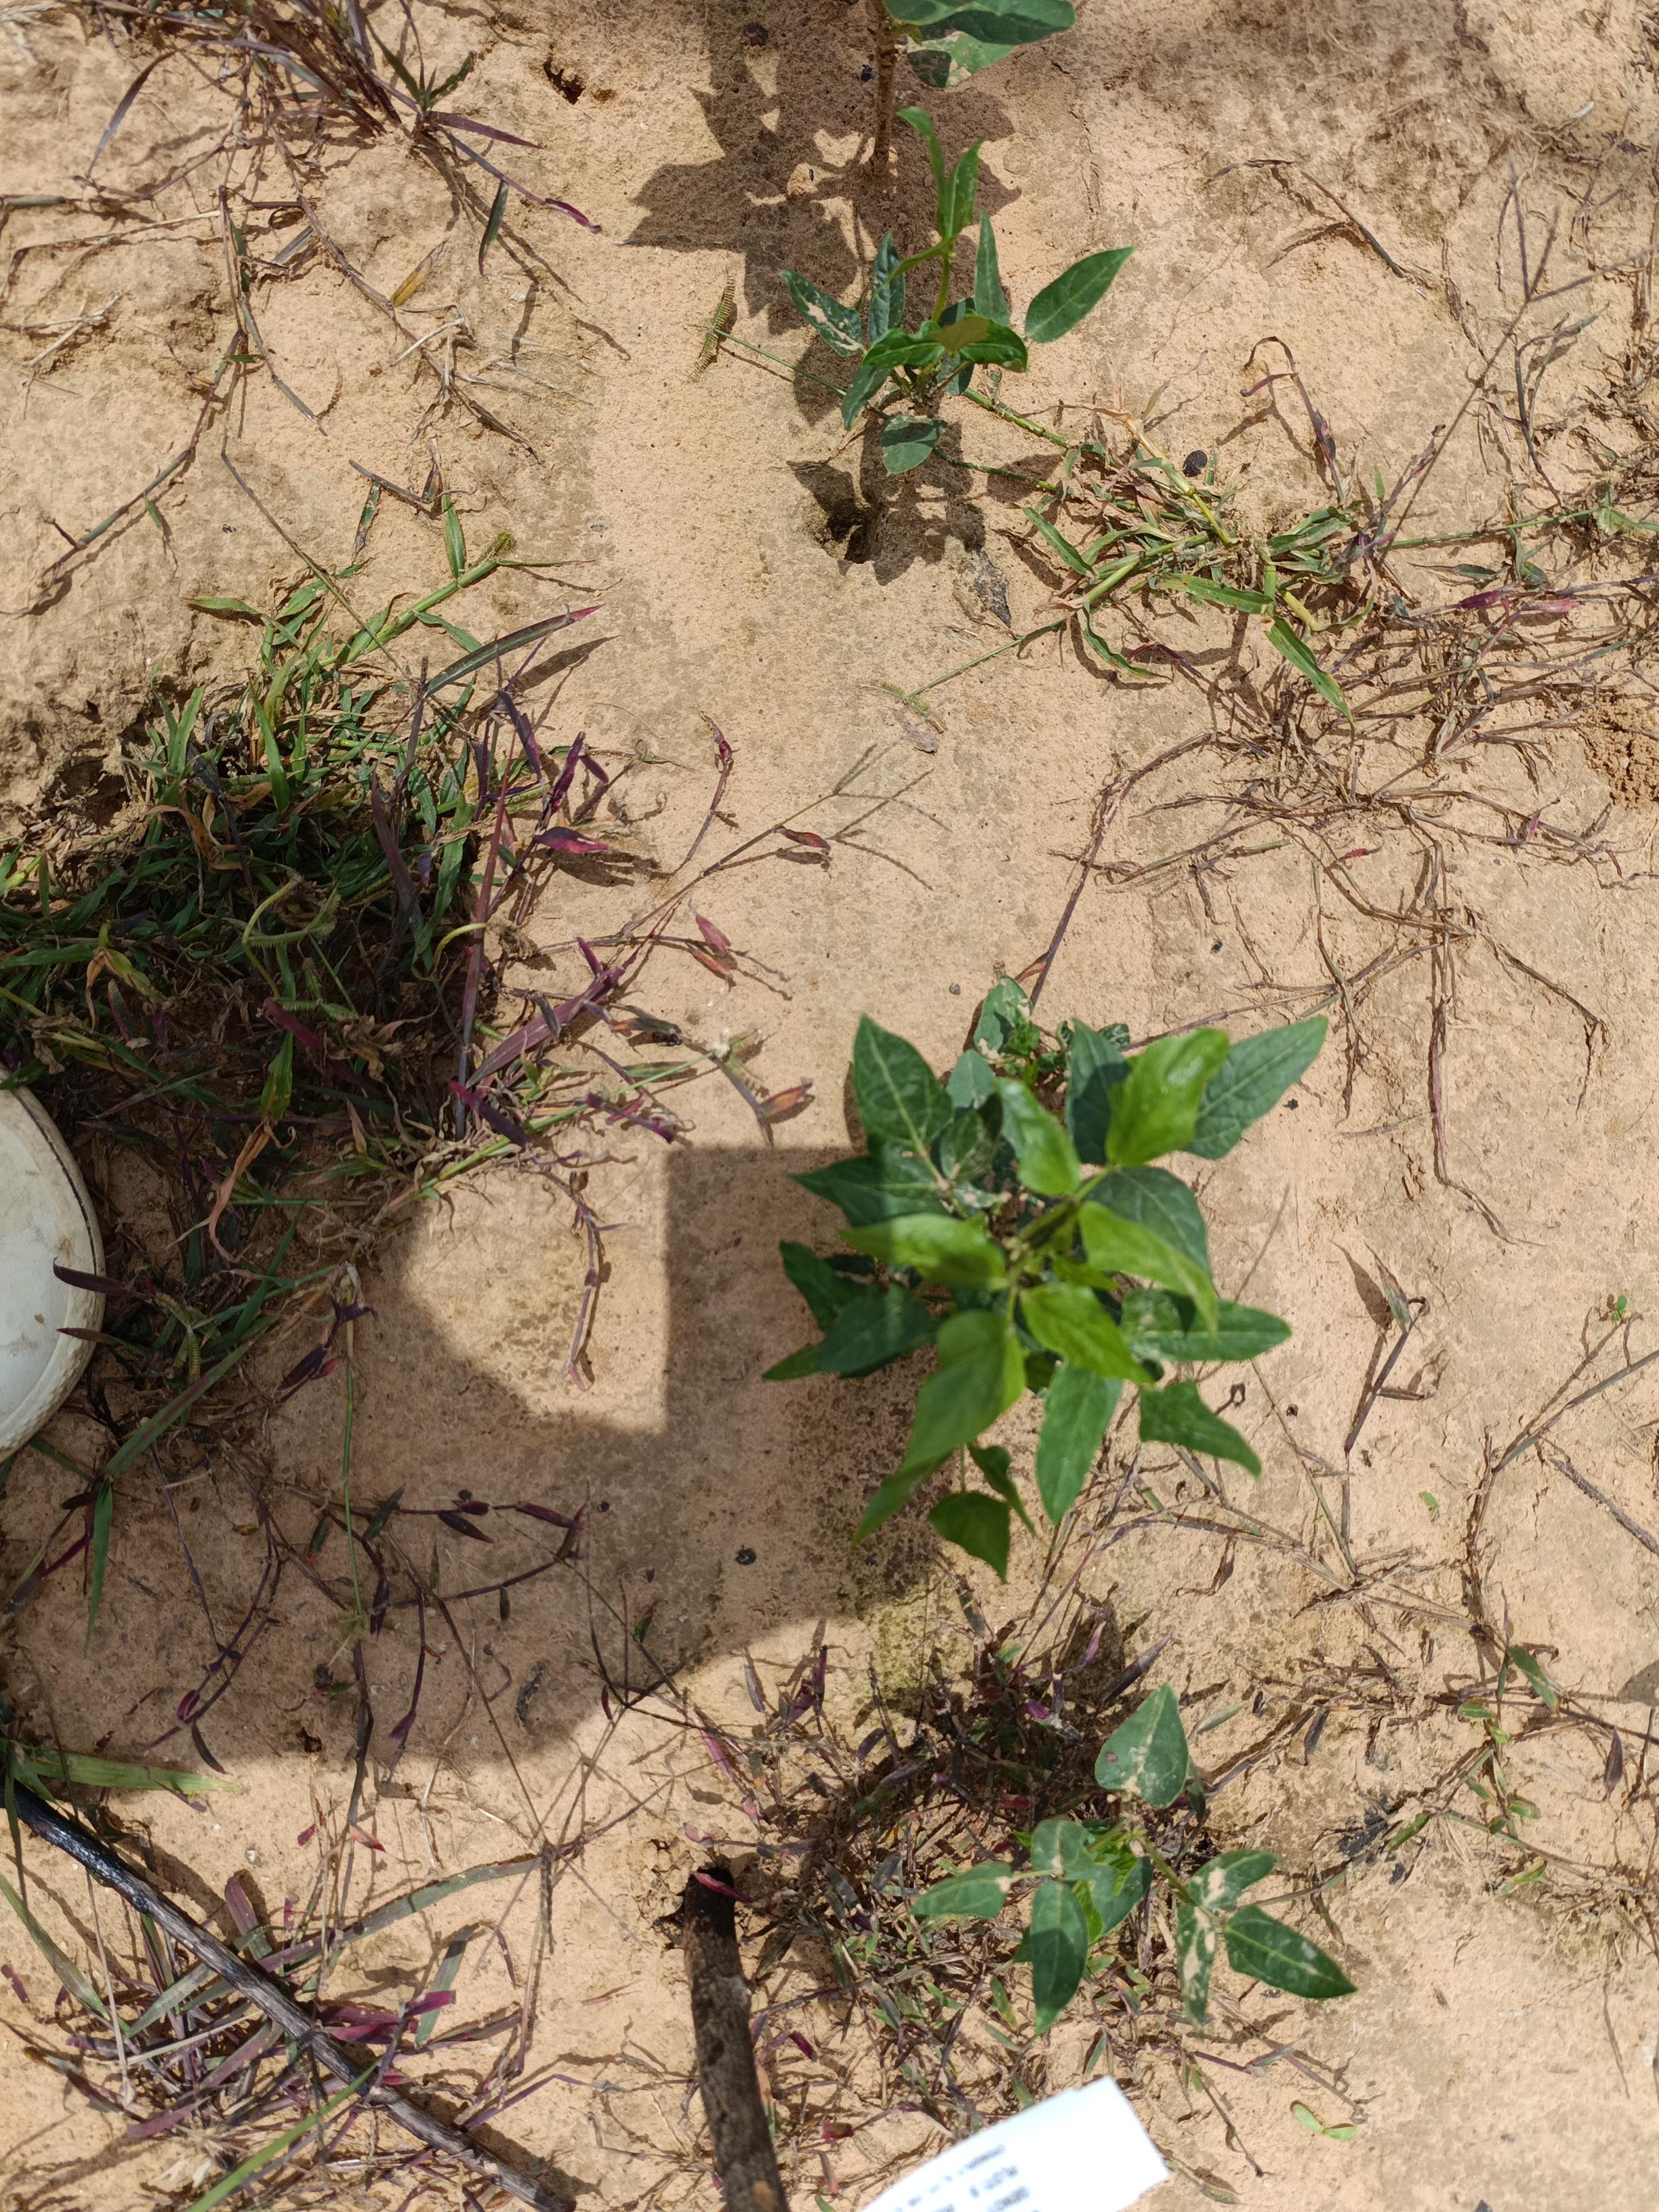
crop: cowpea
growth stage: emergence
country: Nigeria
